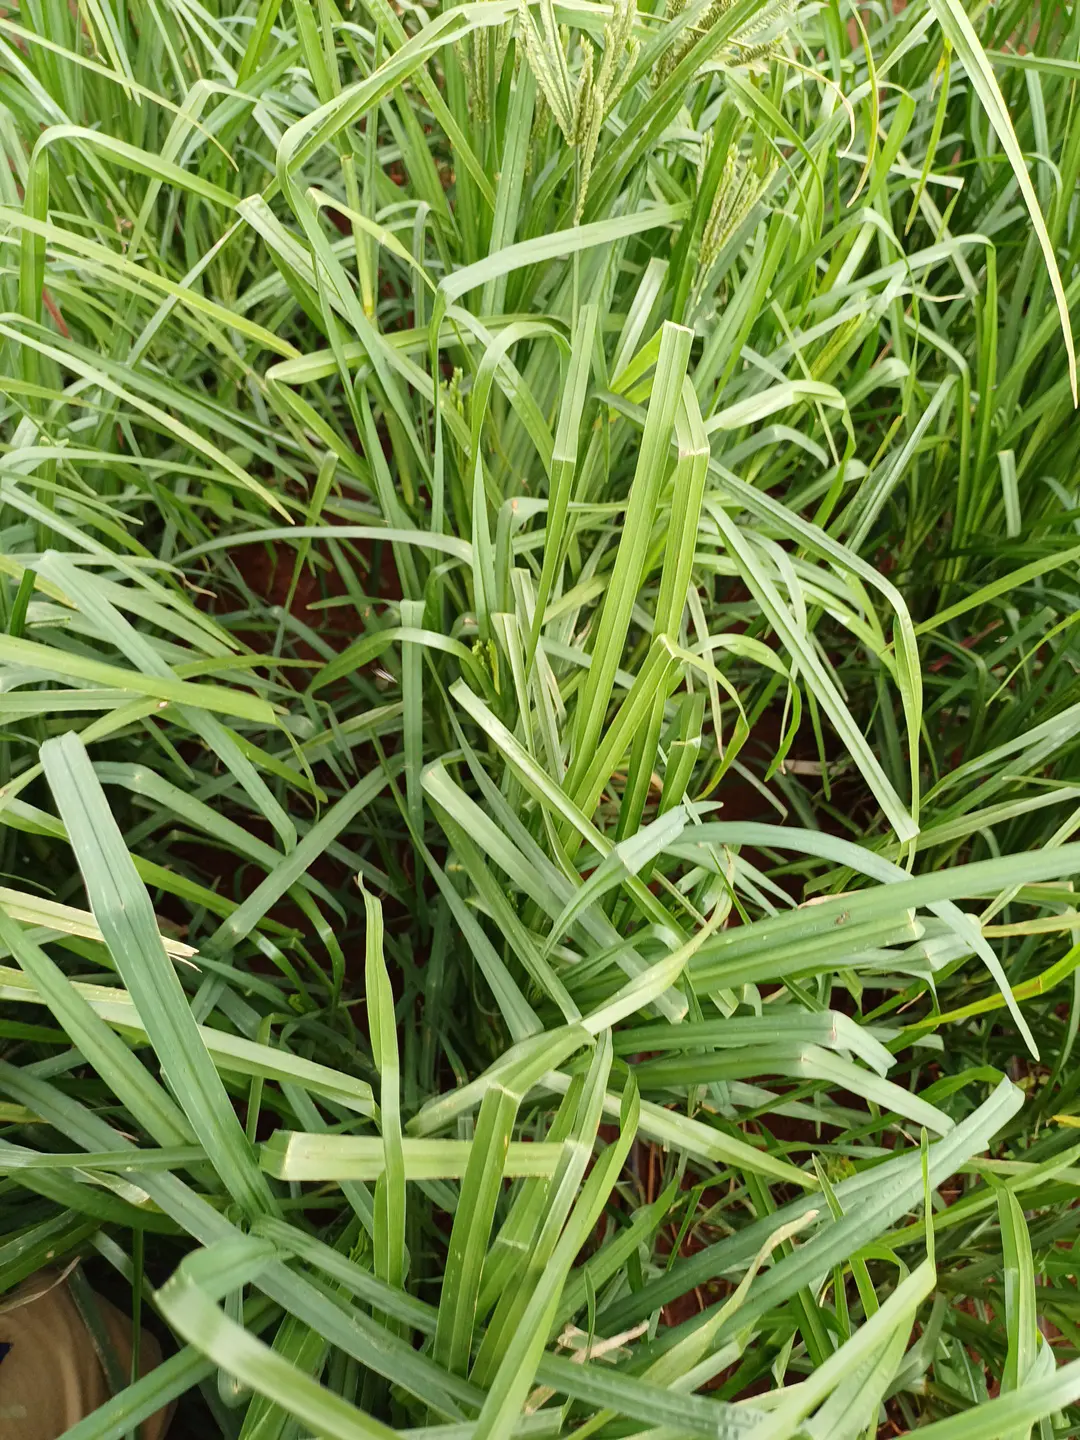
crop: finger millet
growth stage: vegetative
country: Kenya
